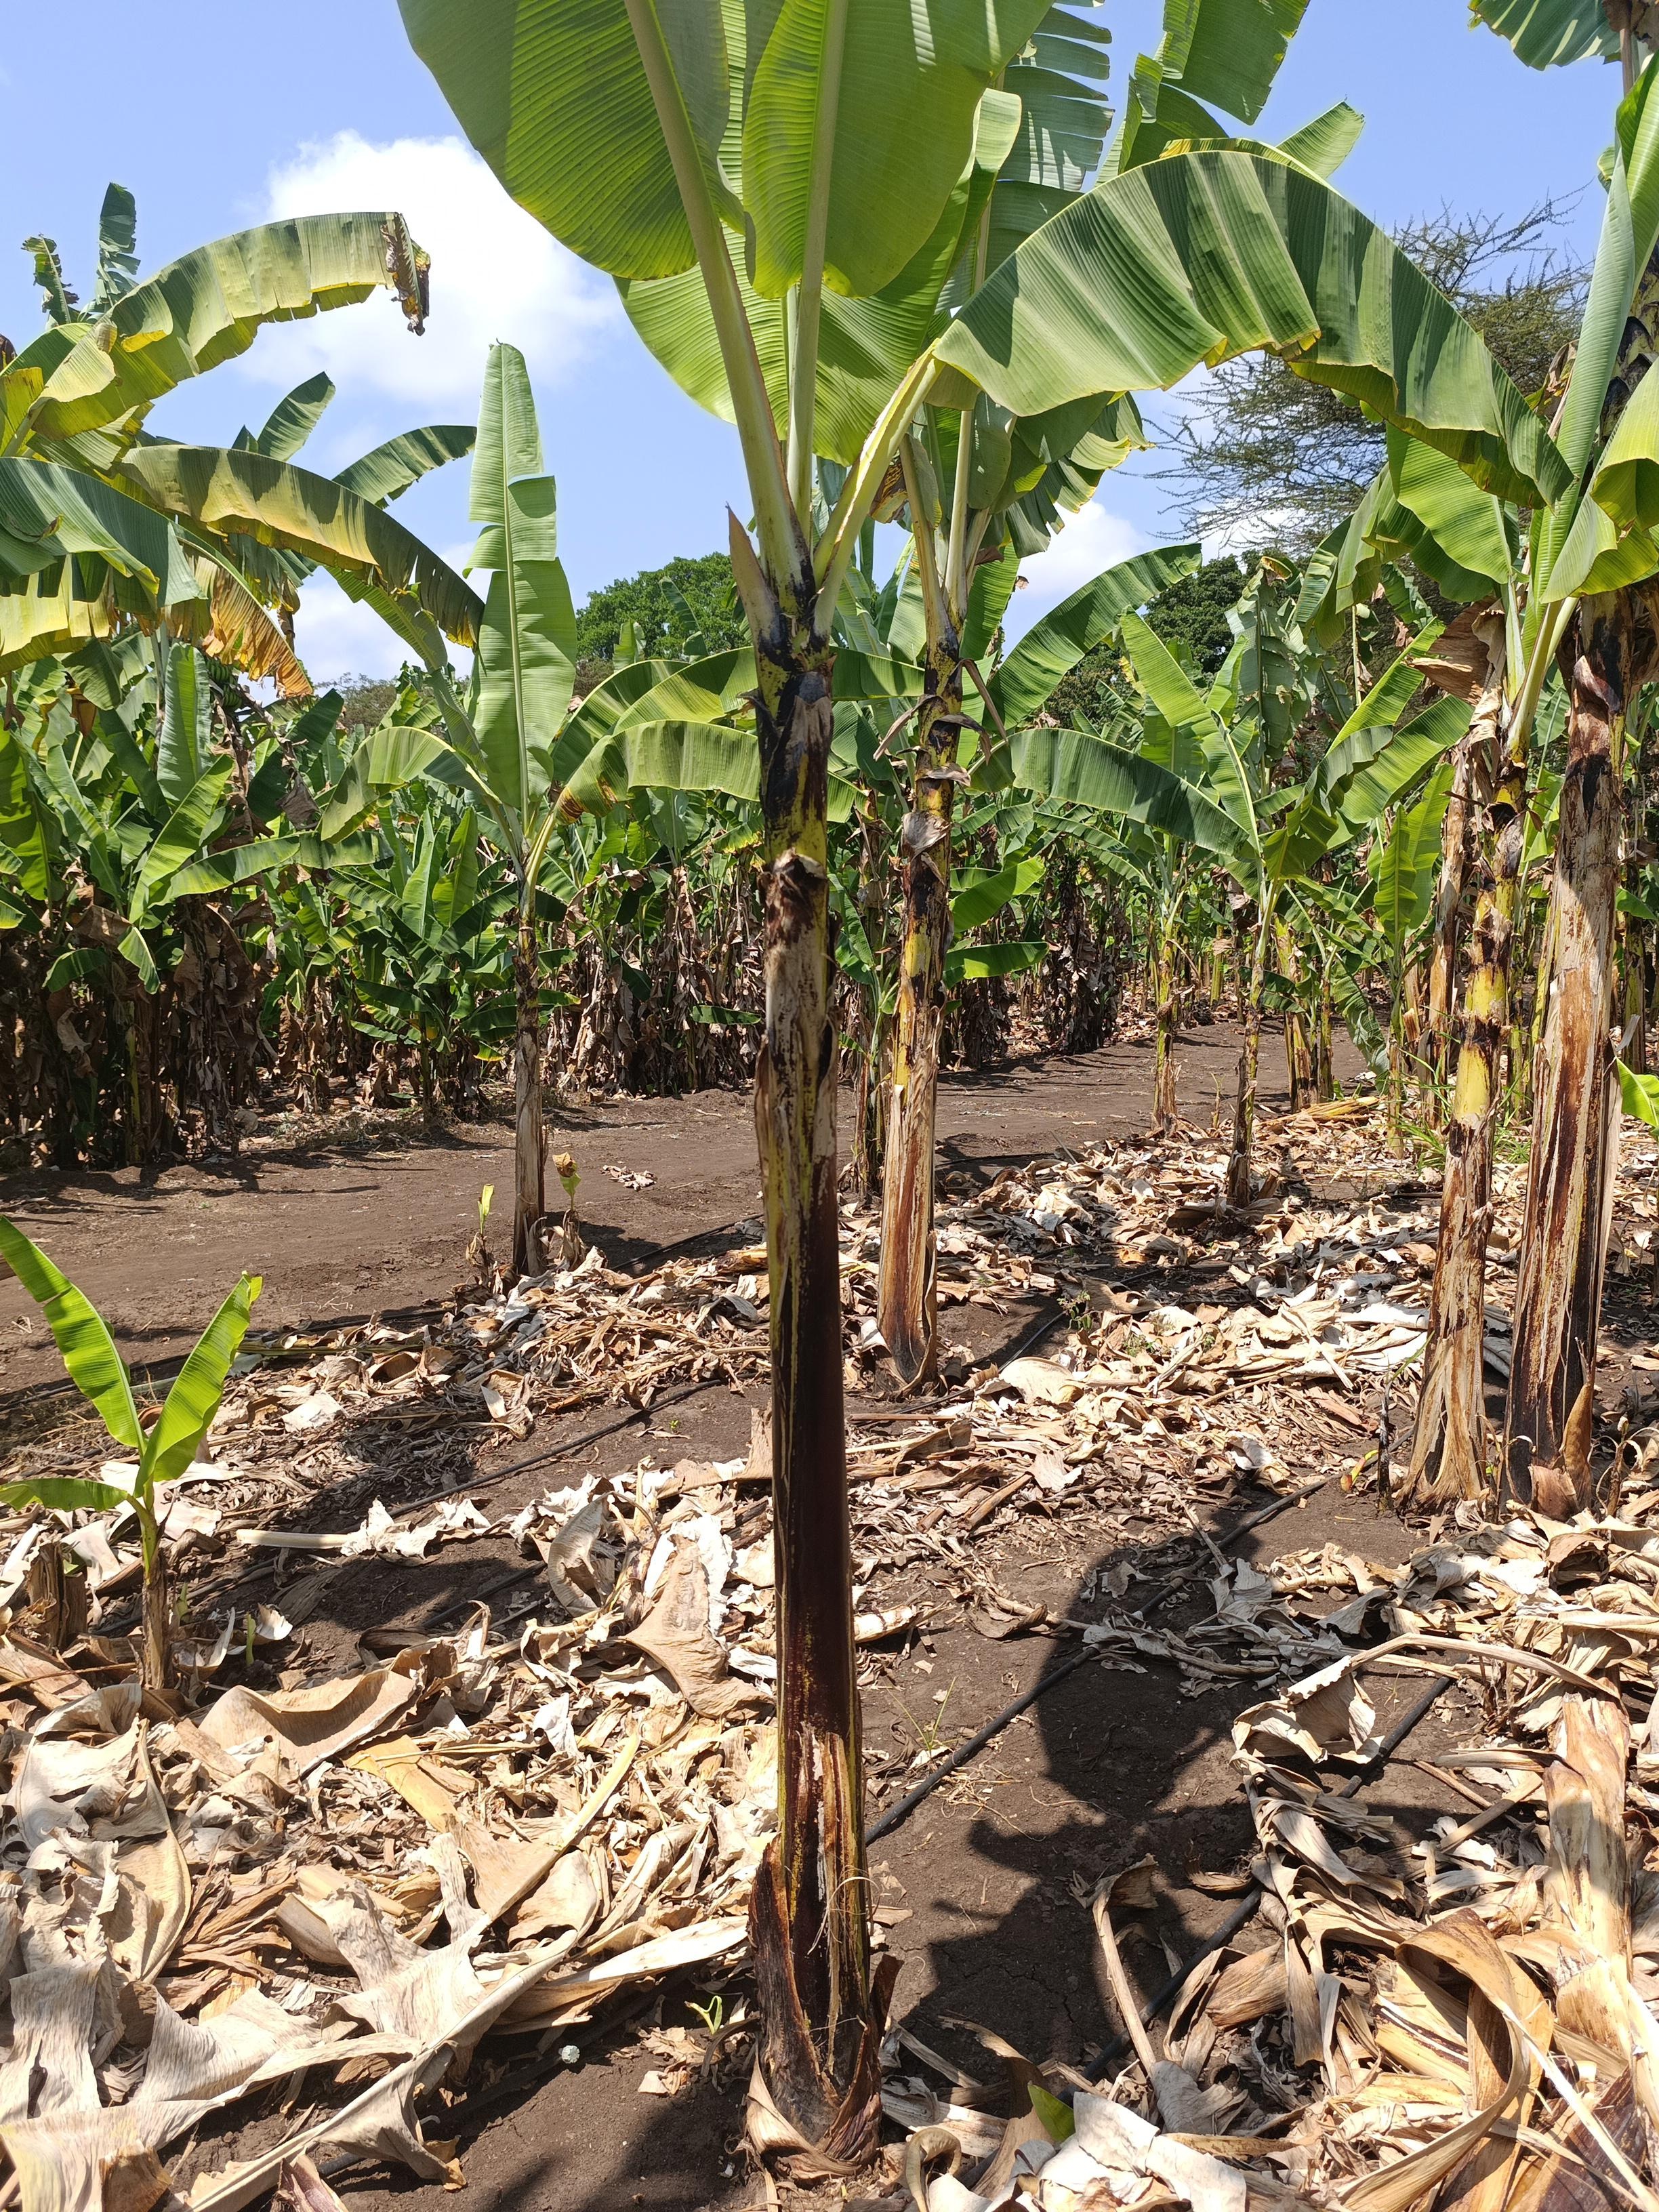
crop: banana
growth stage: vegetative
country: Tanzania
